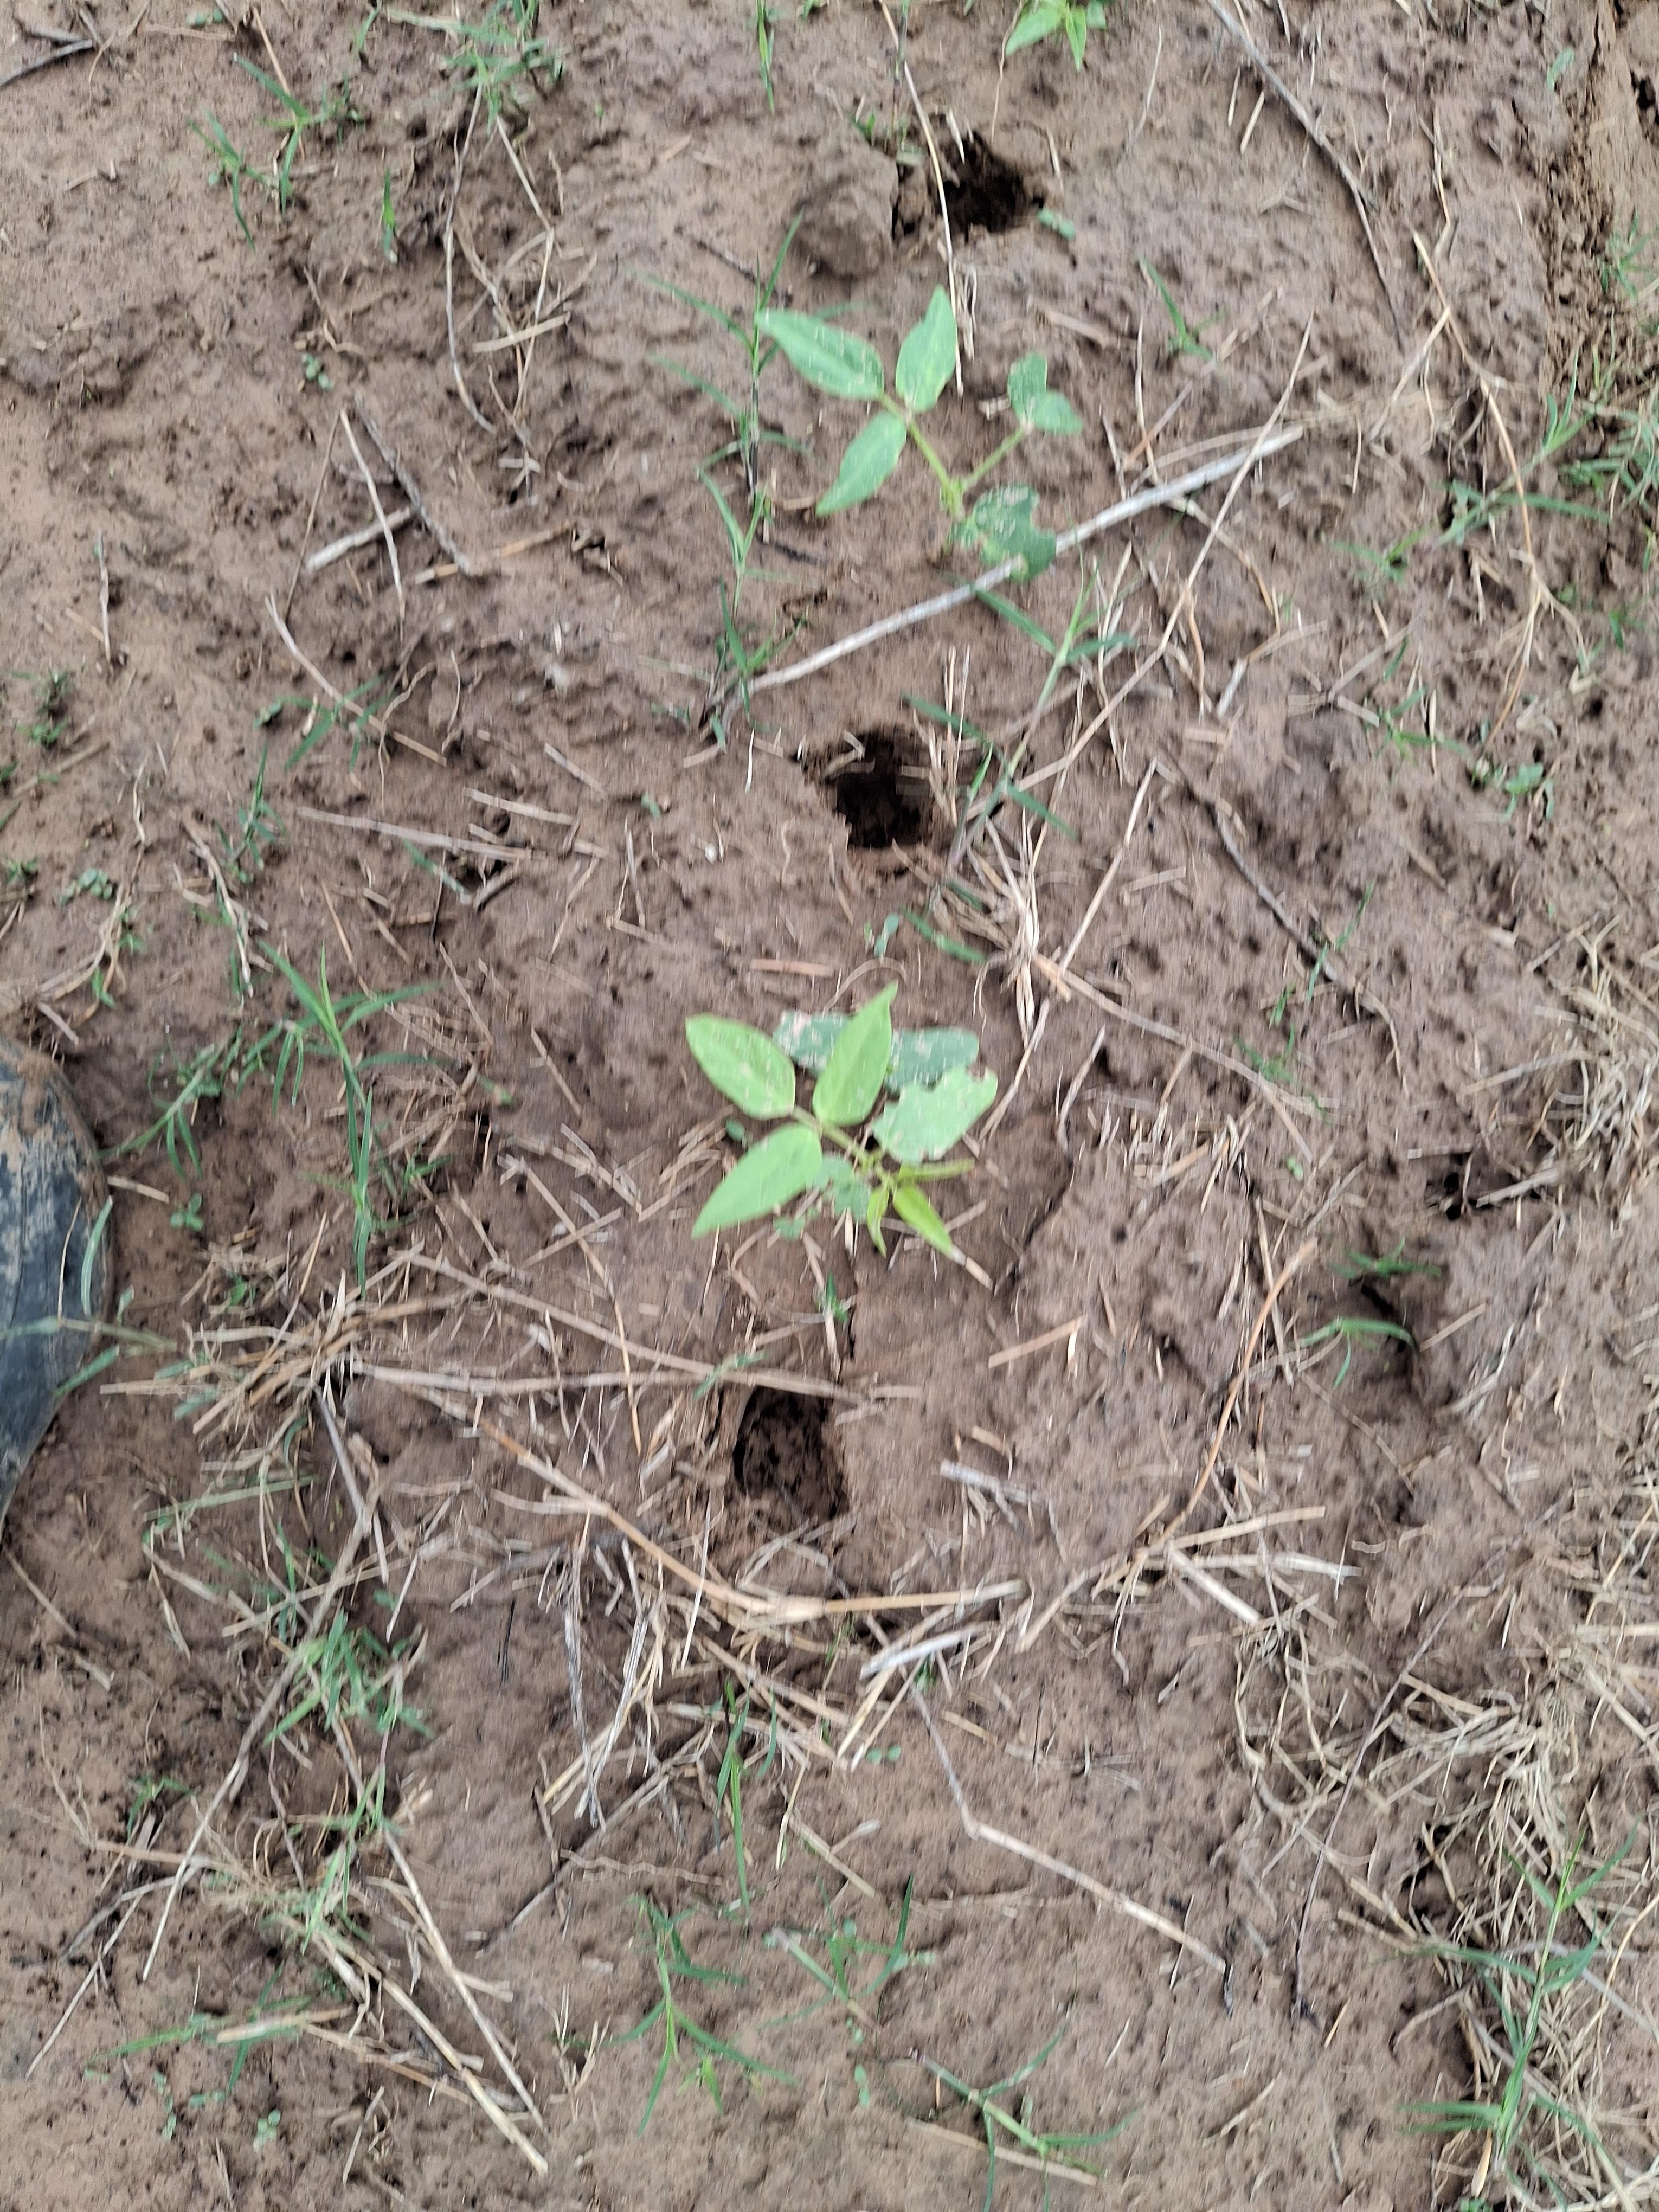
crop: cowpea
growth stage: emergence
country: Nigeria
